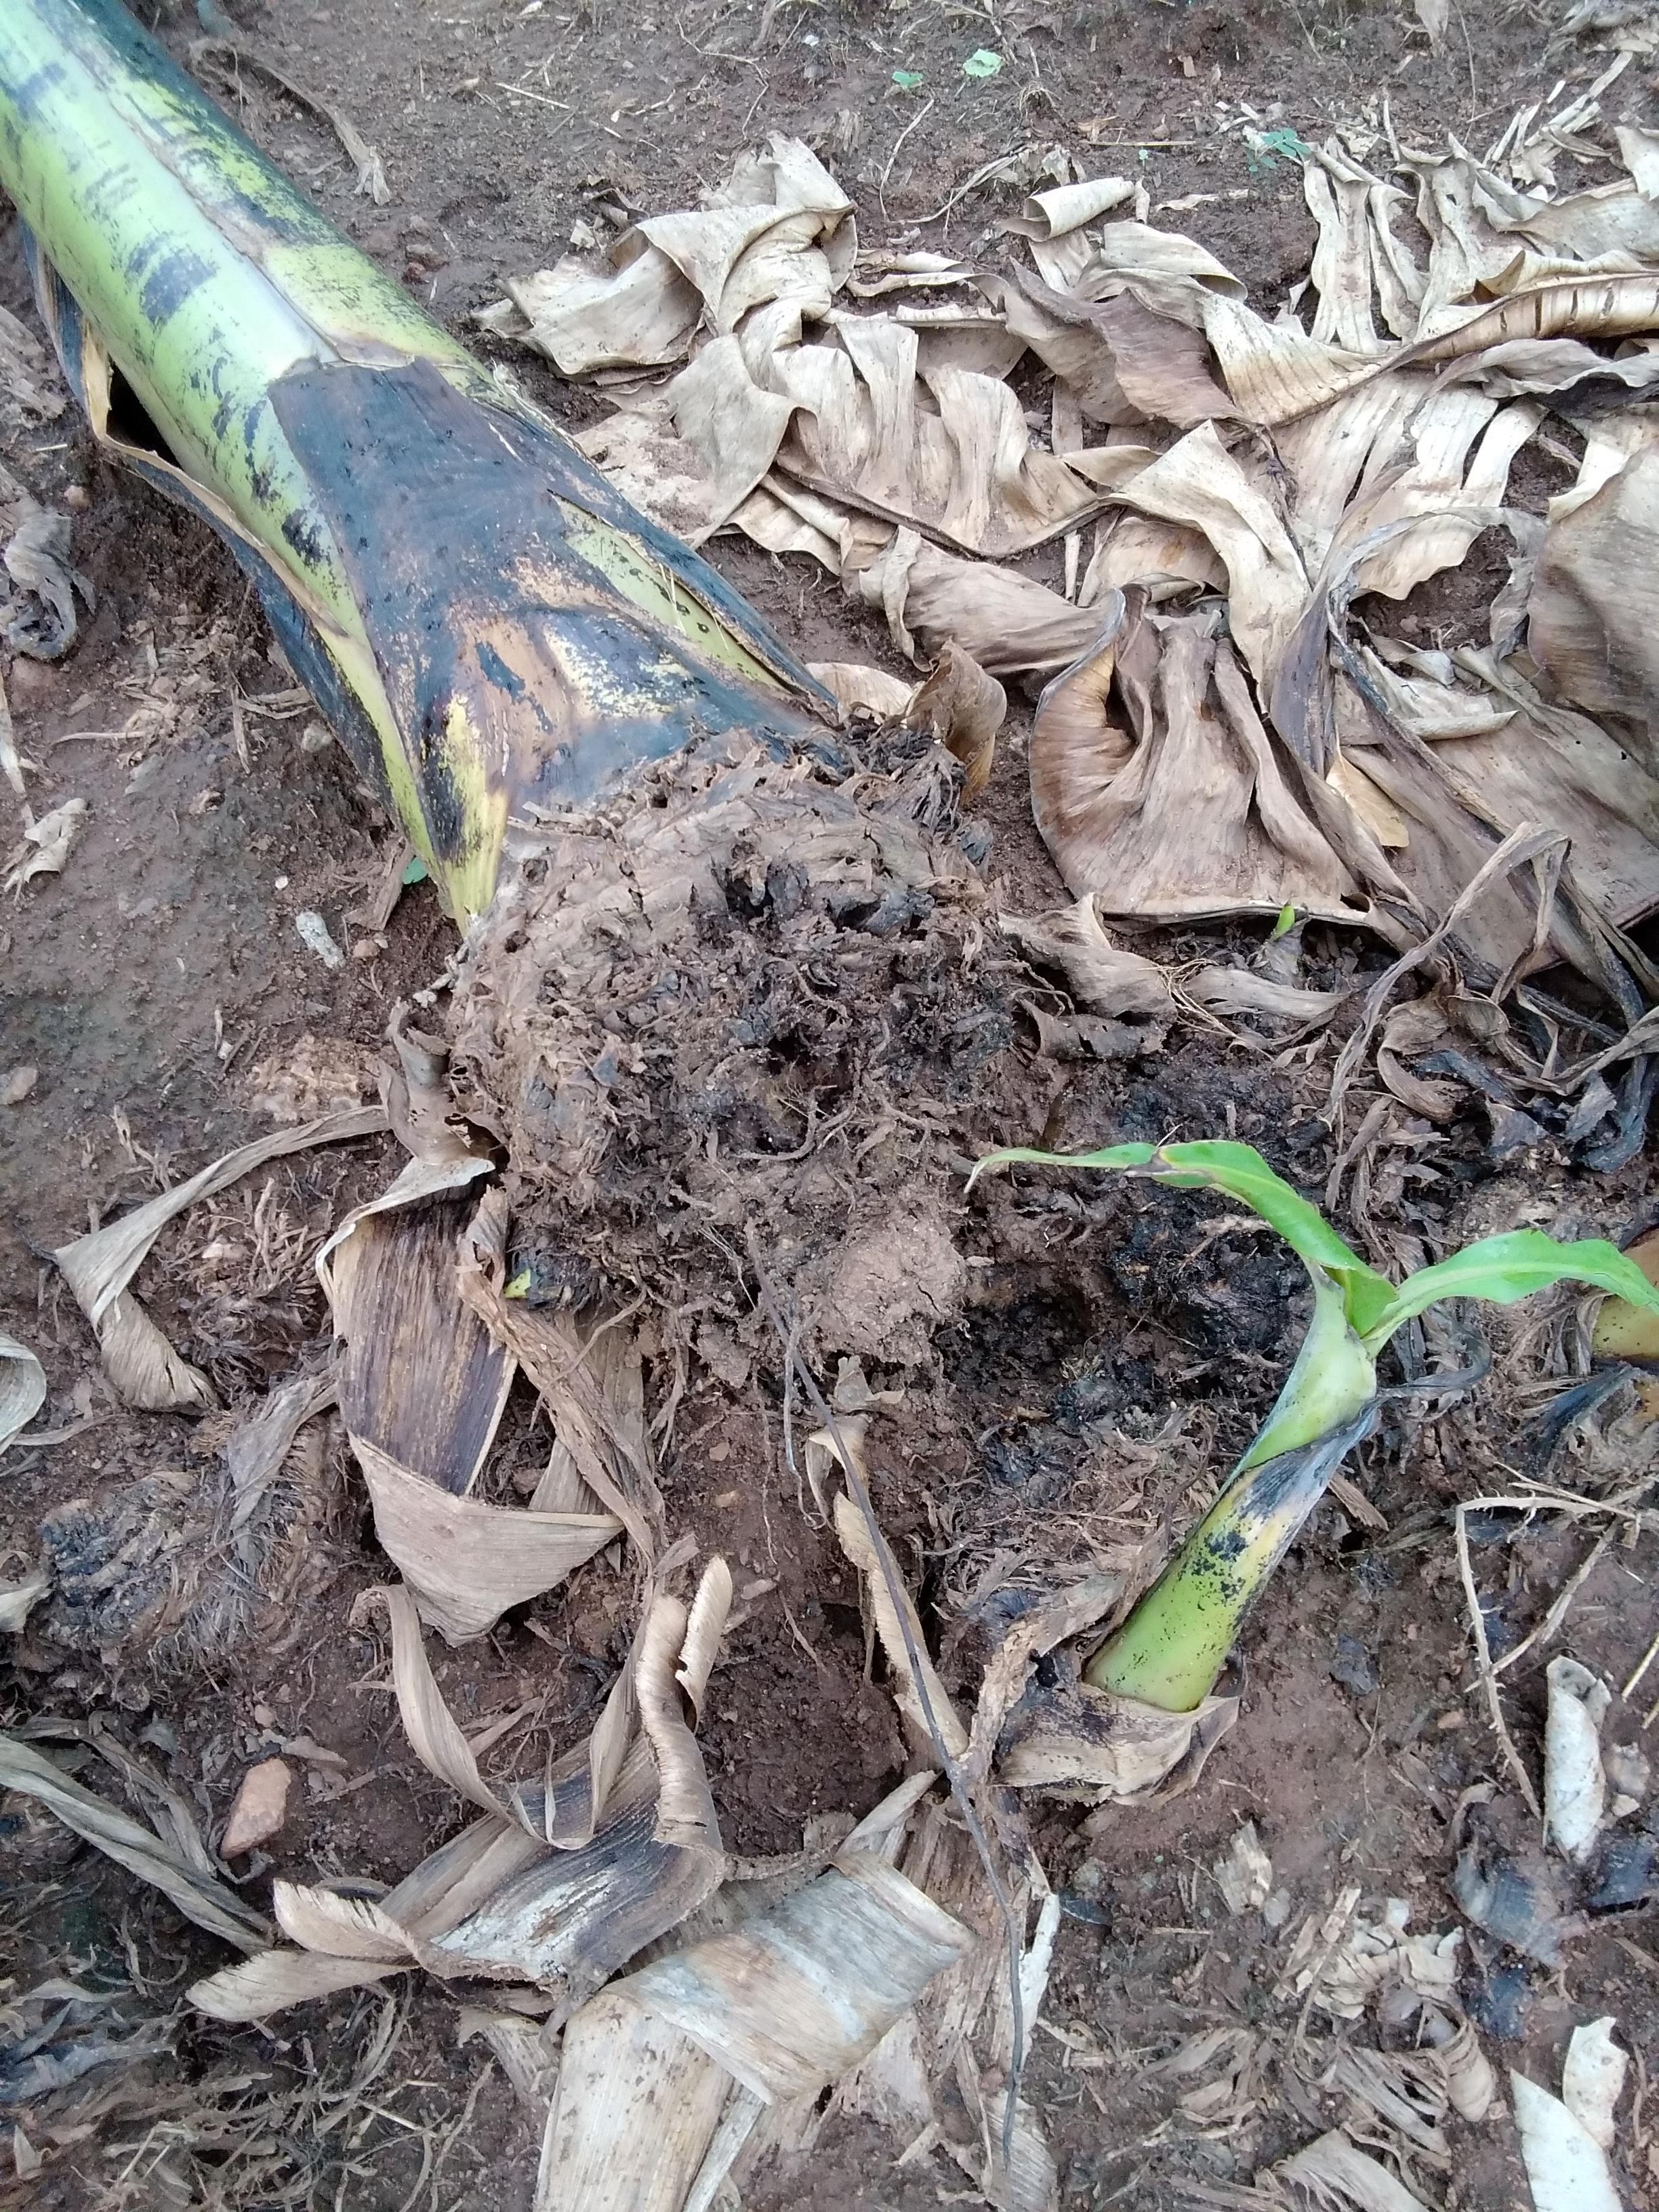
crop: banana
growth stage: vegetative
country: Tanzania
